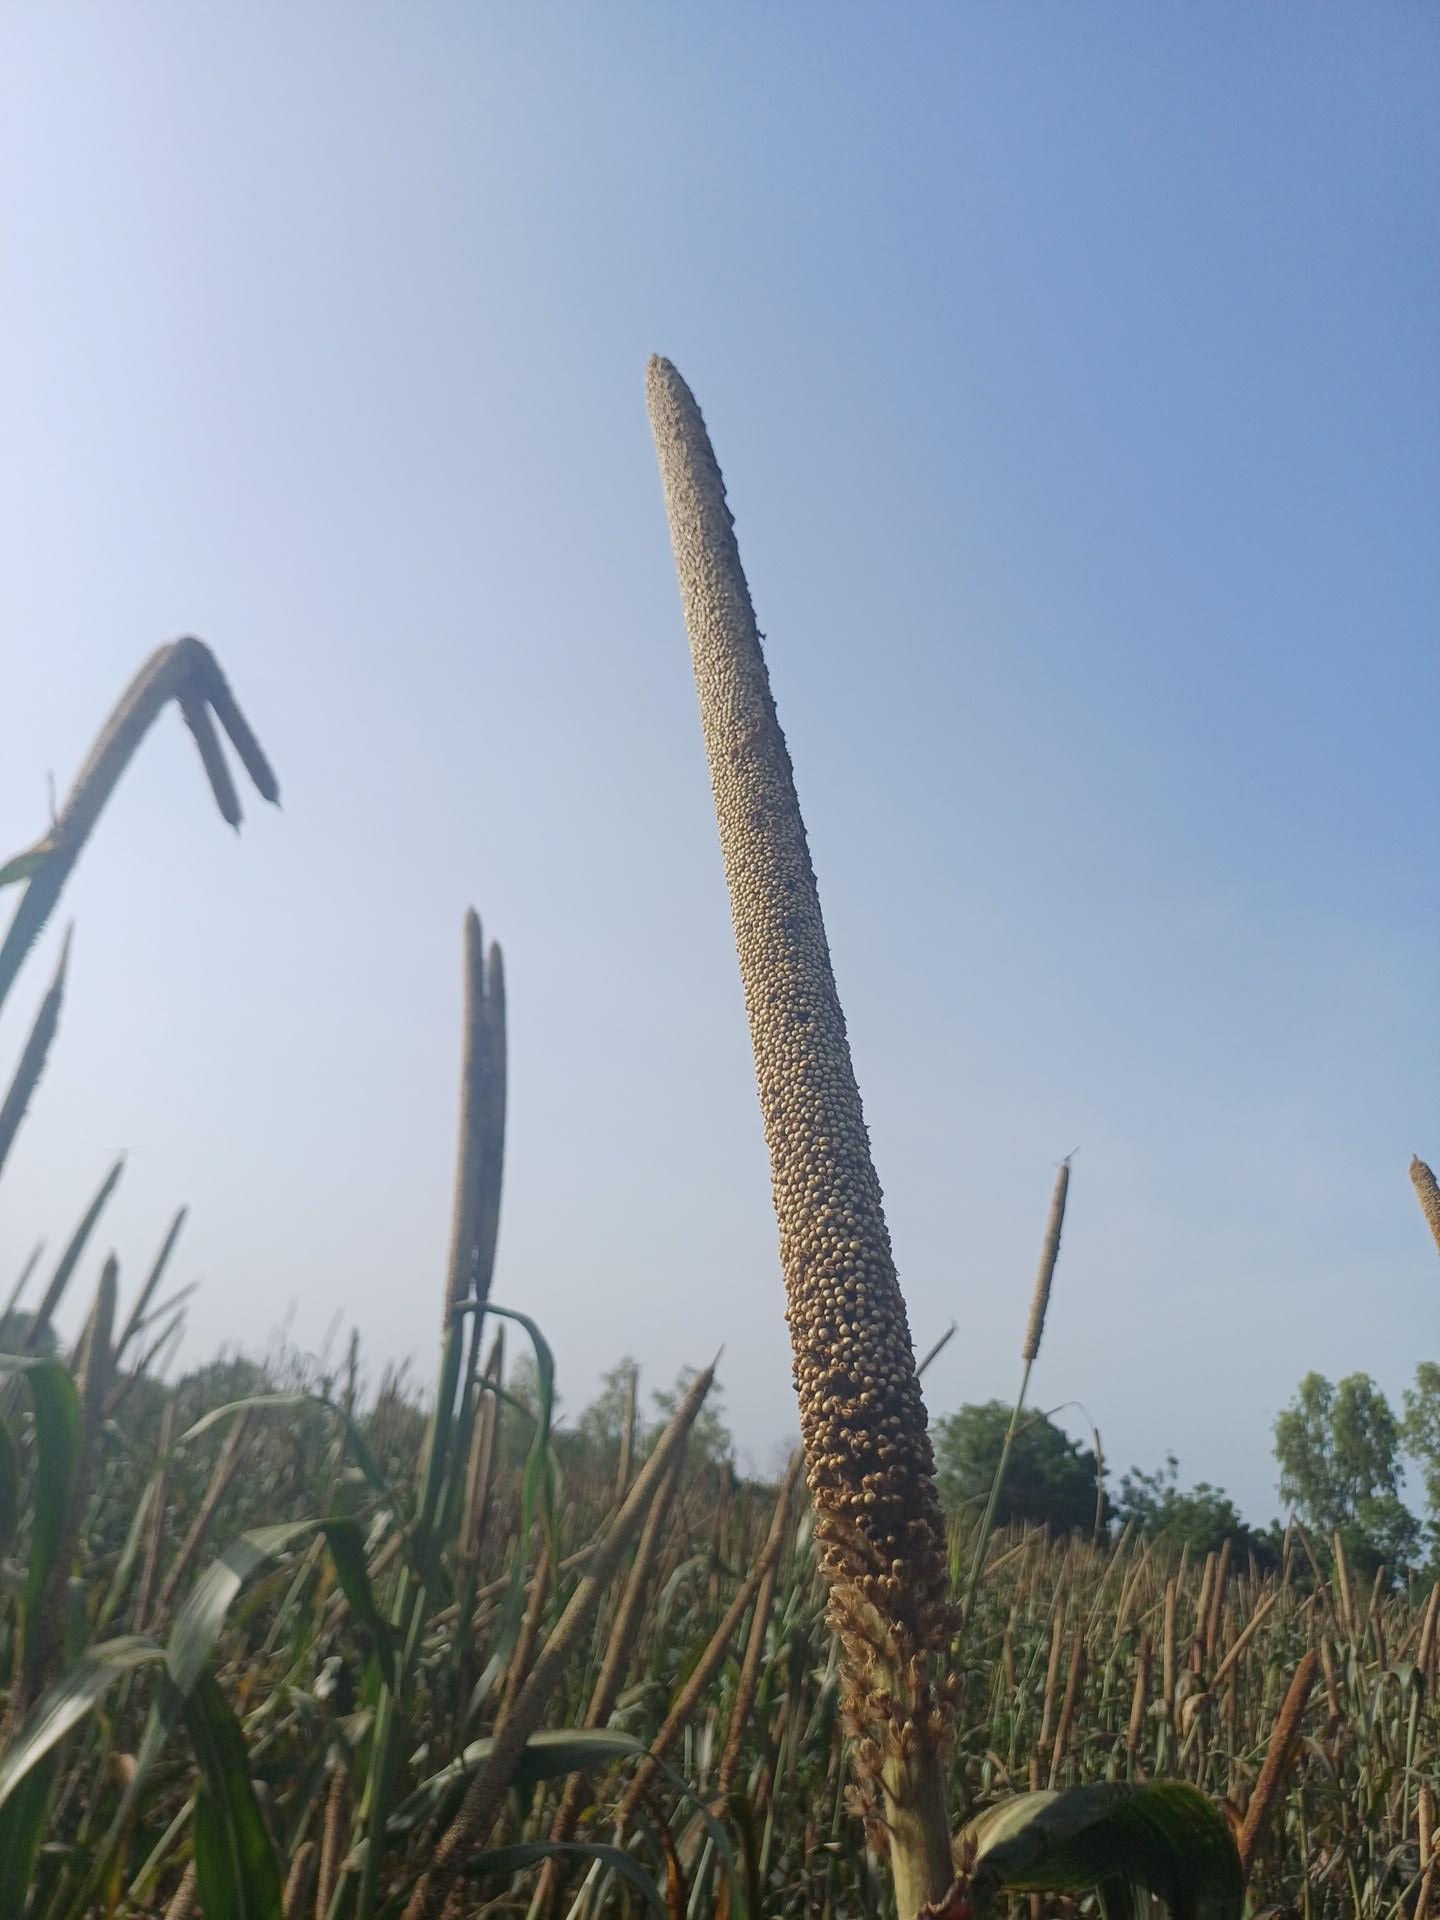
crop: pearl millet
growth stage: filling grain
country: Senegal
